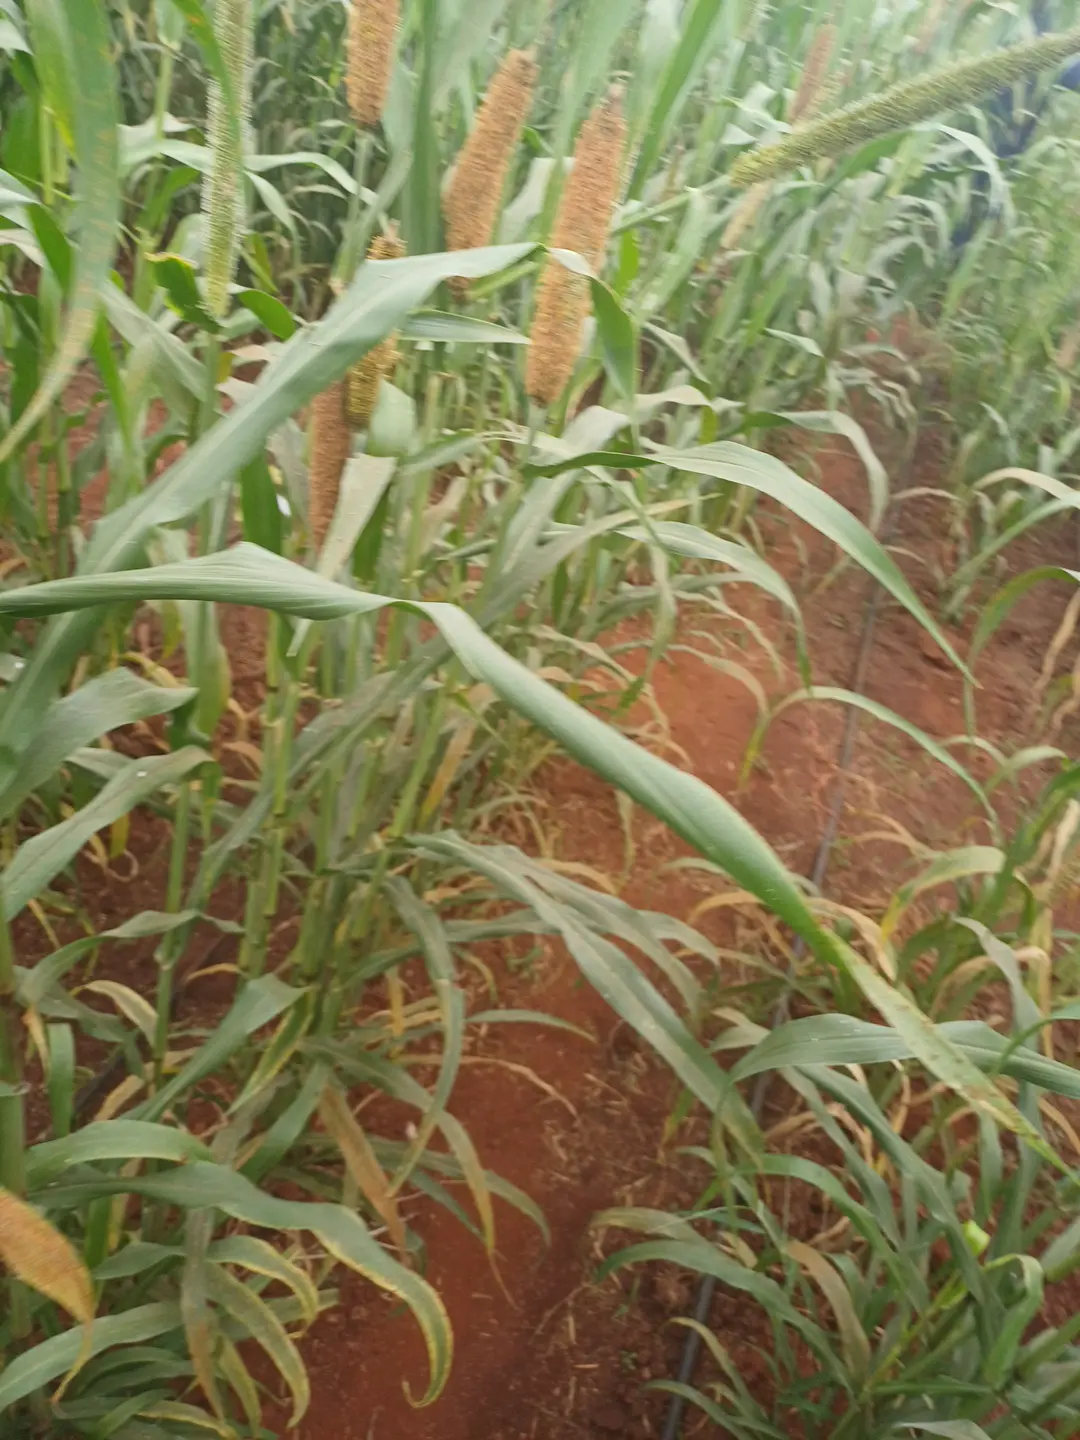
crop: pearl millet
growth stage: flowering
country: Kenya
